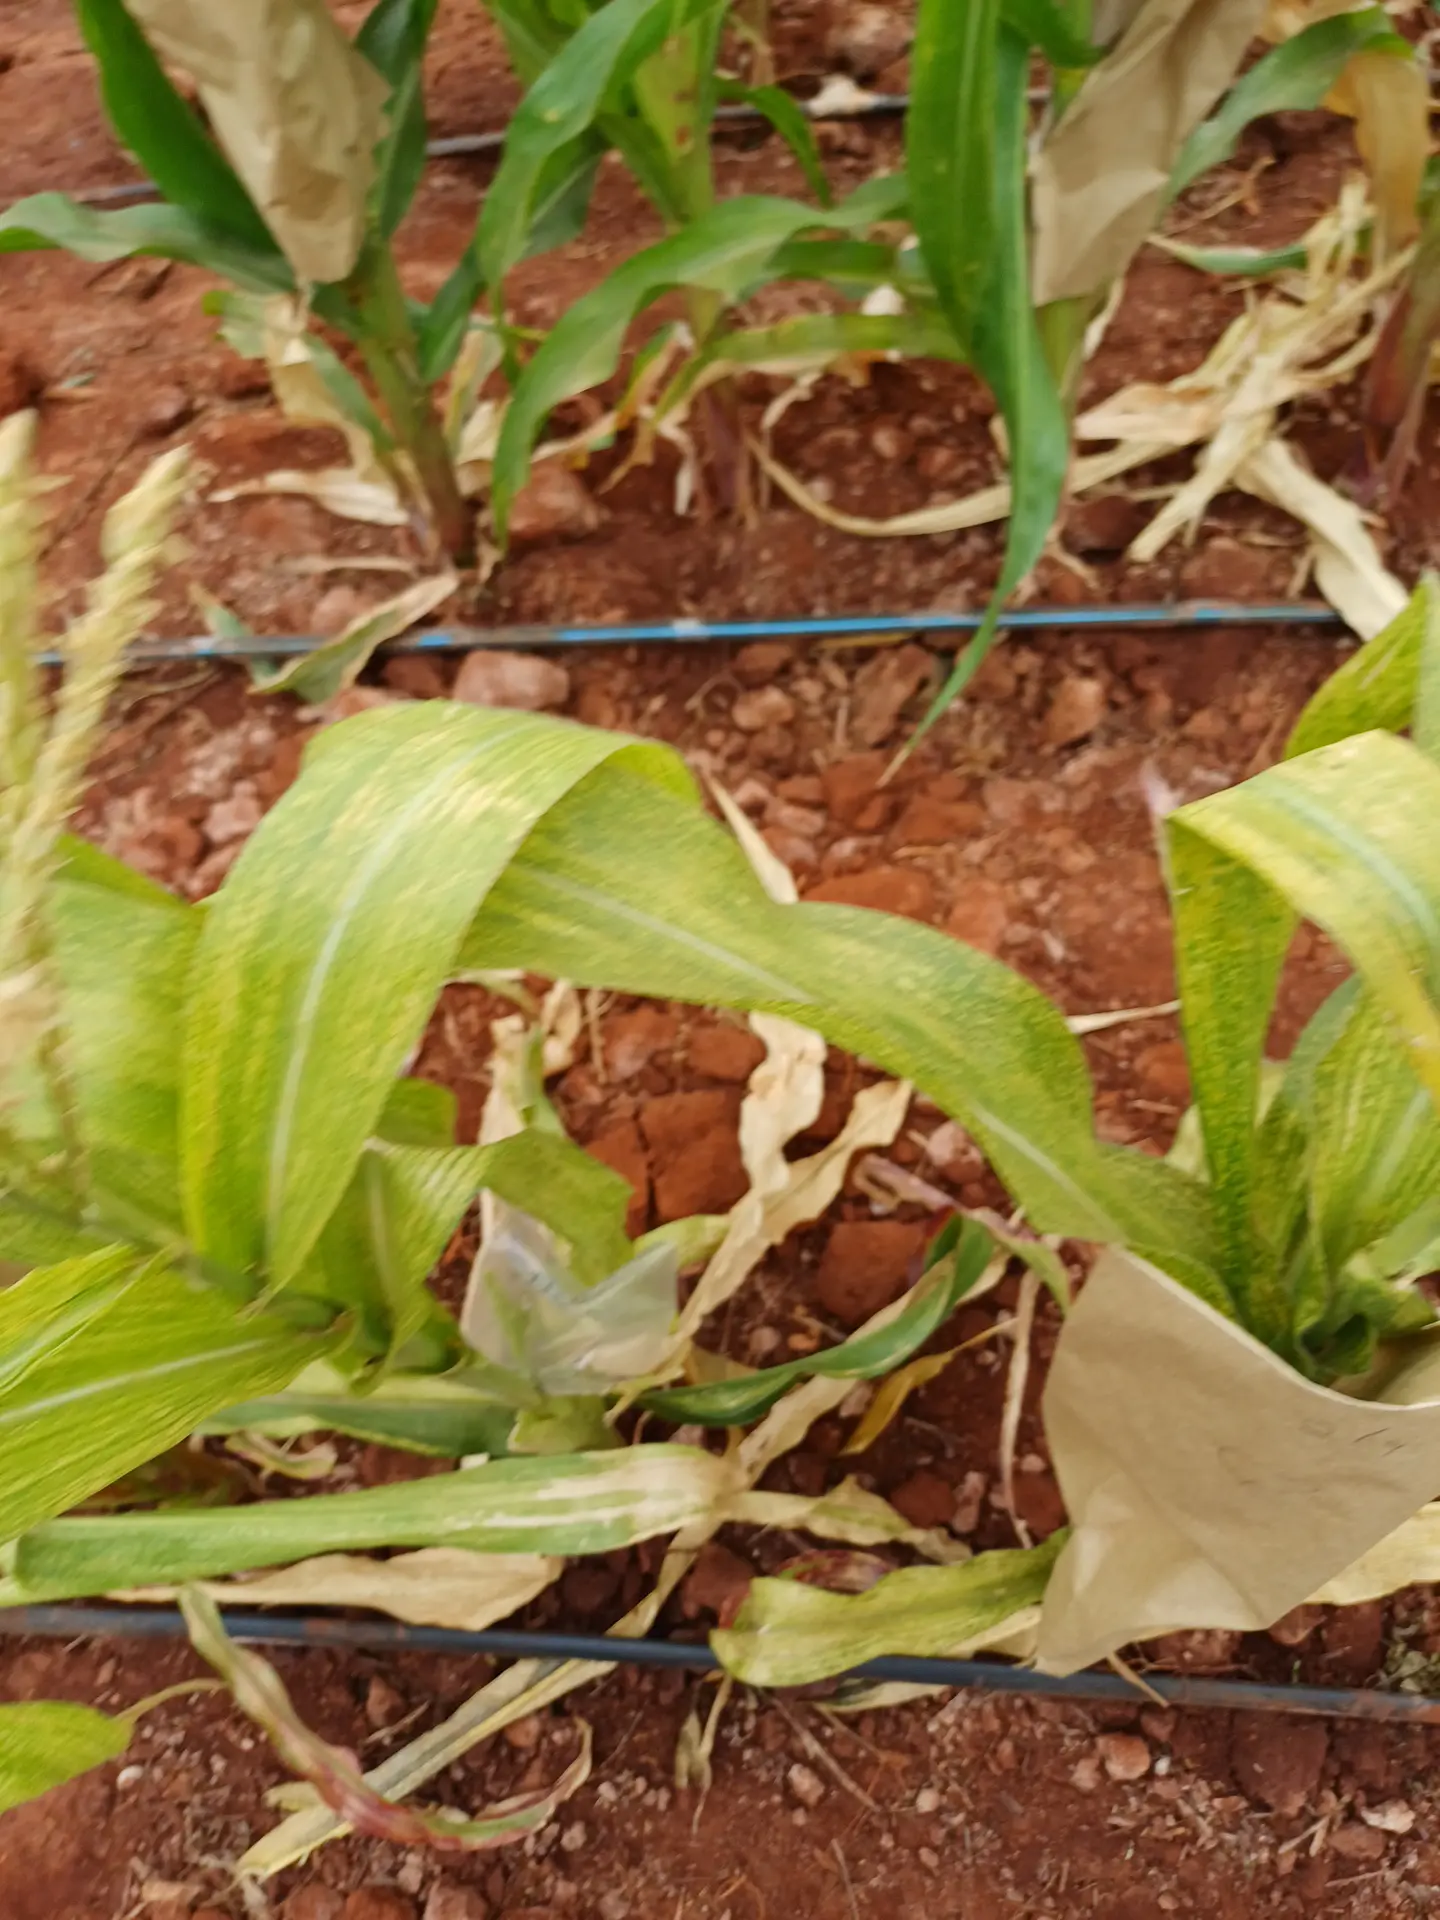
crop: maize
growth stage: flowering
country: Kenya
